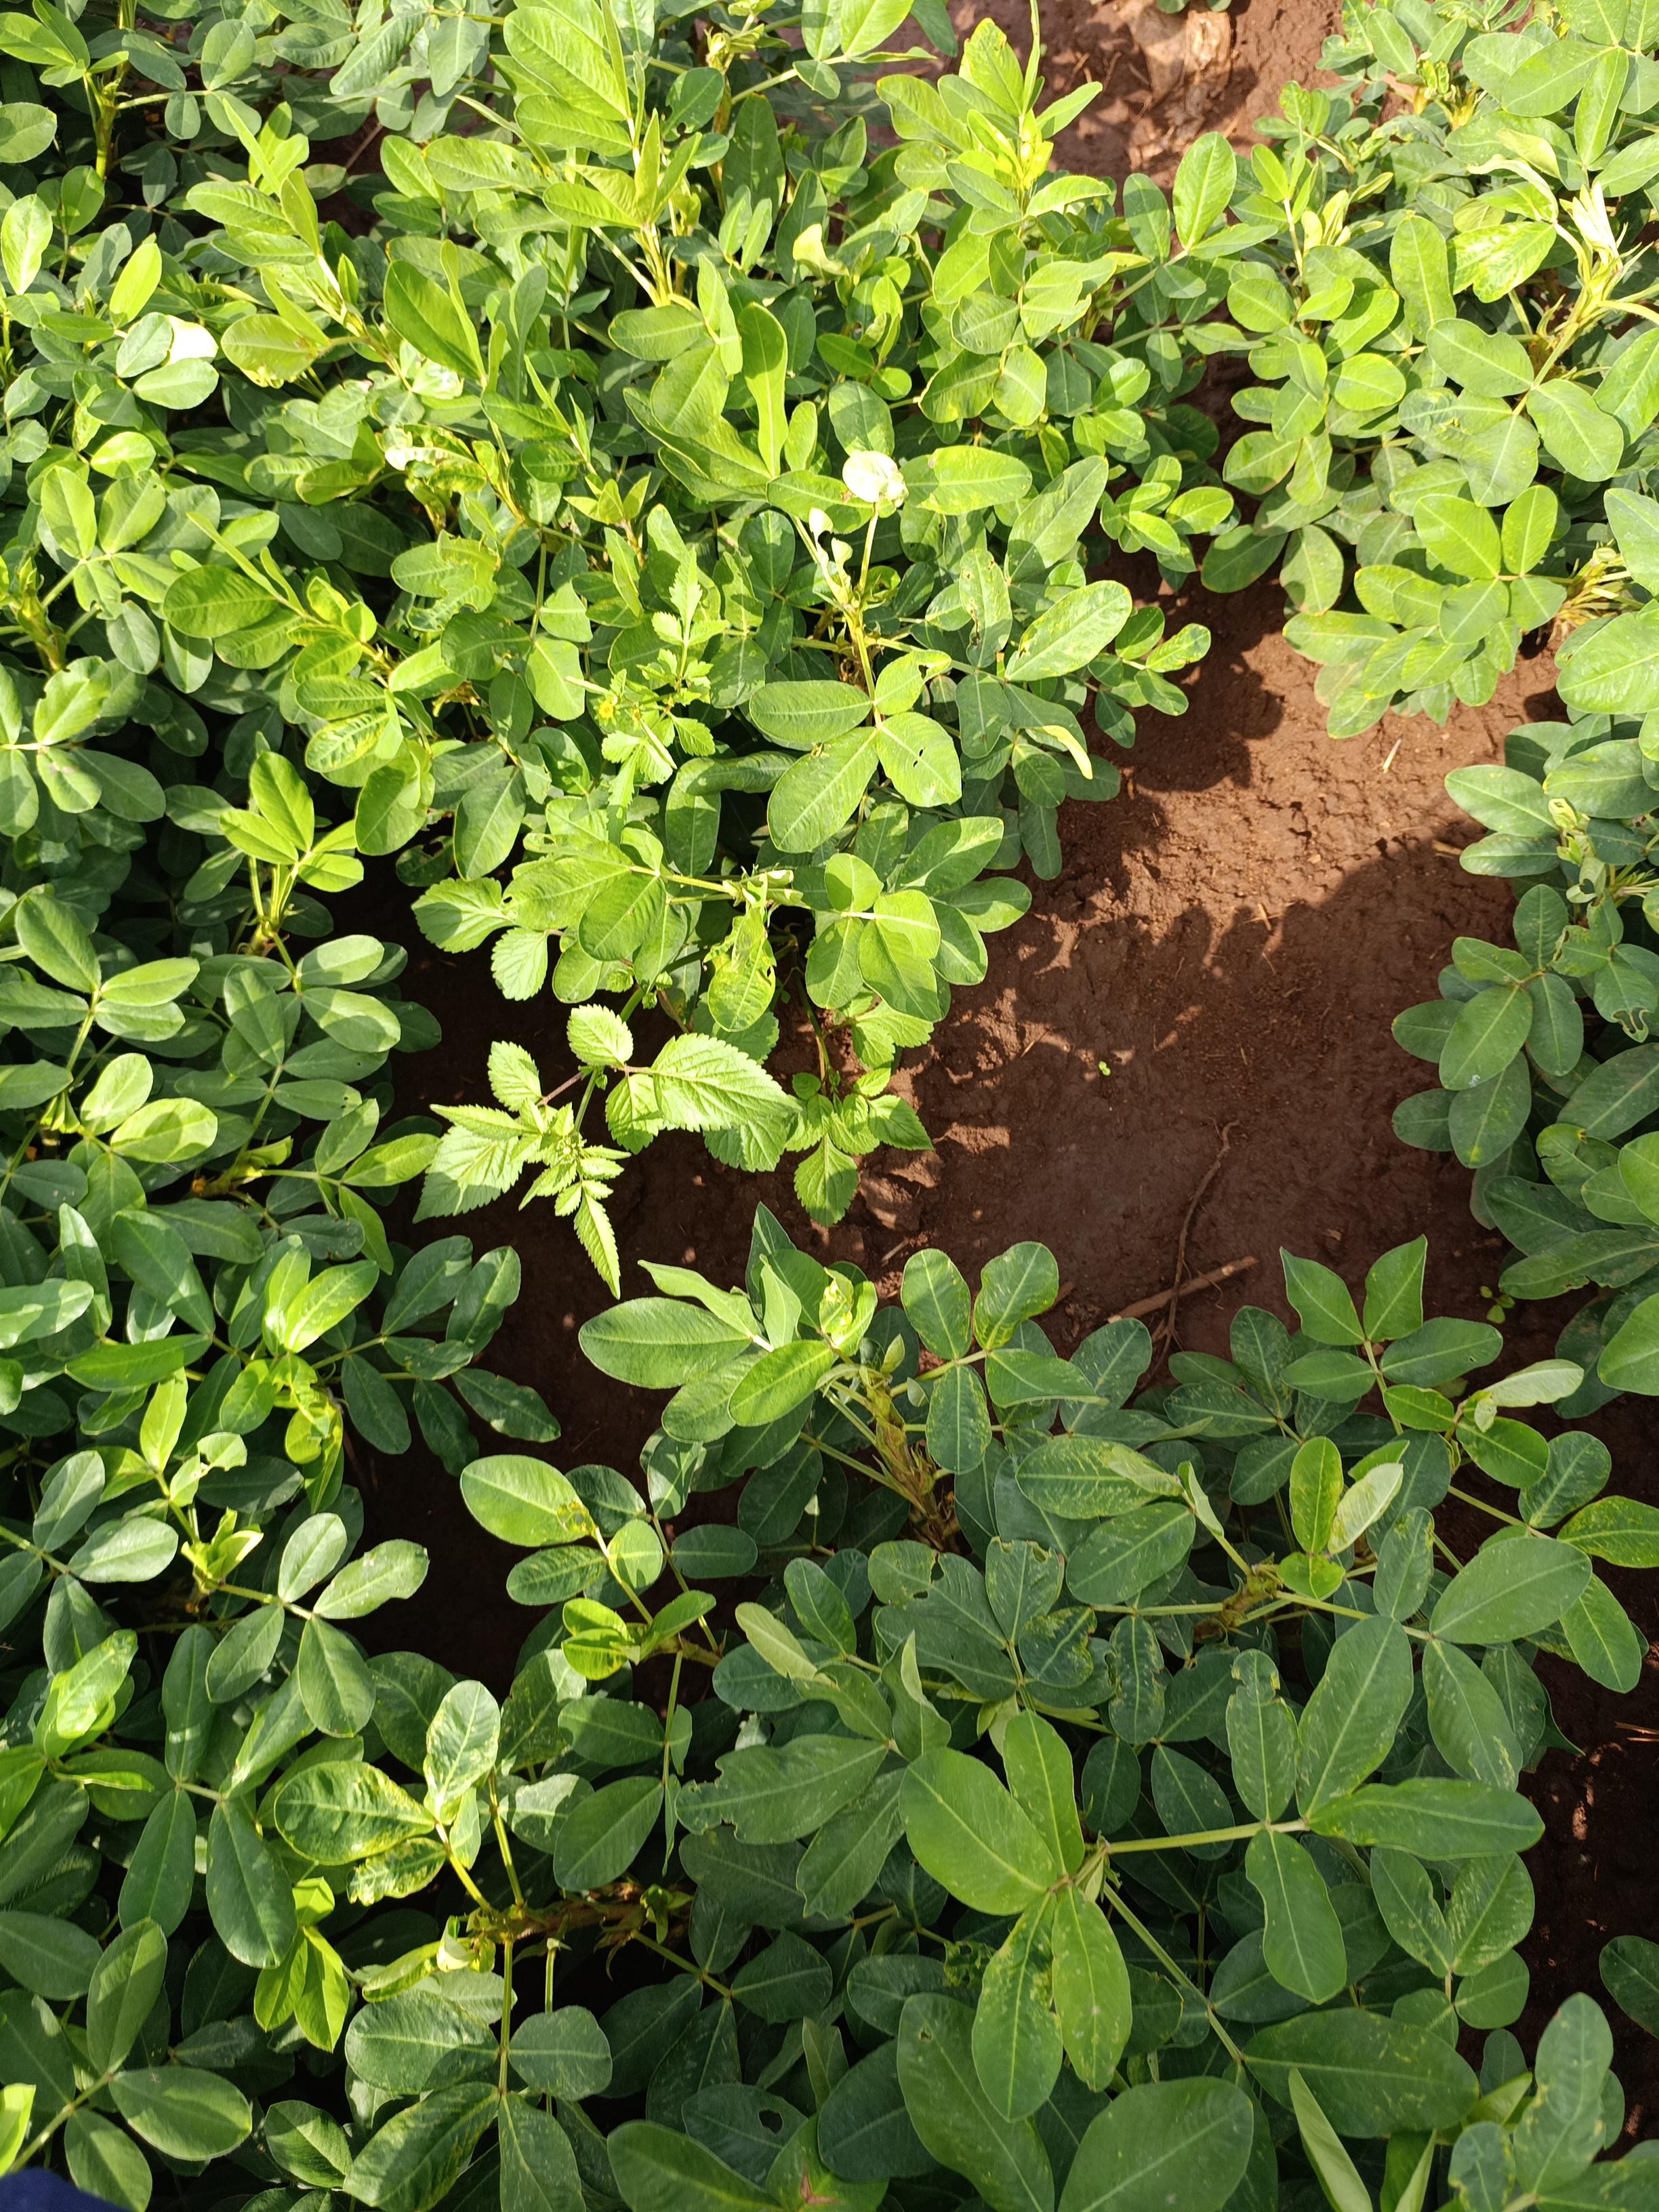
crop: groundnut
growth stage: flowering
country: Kenya
